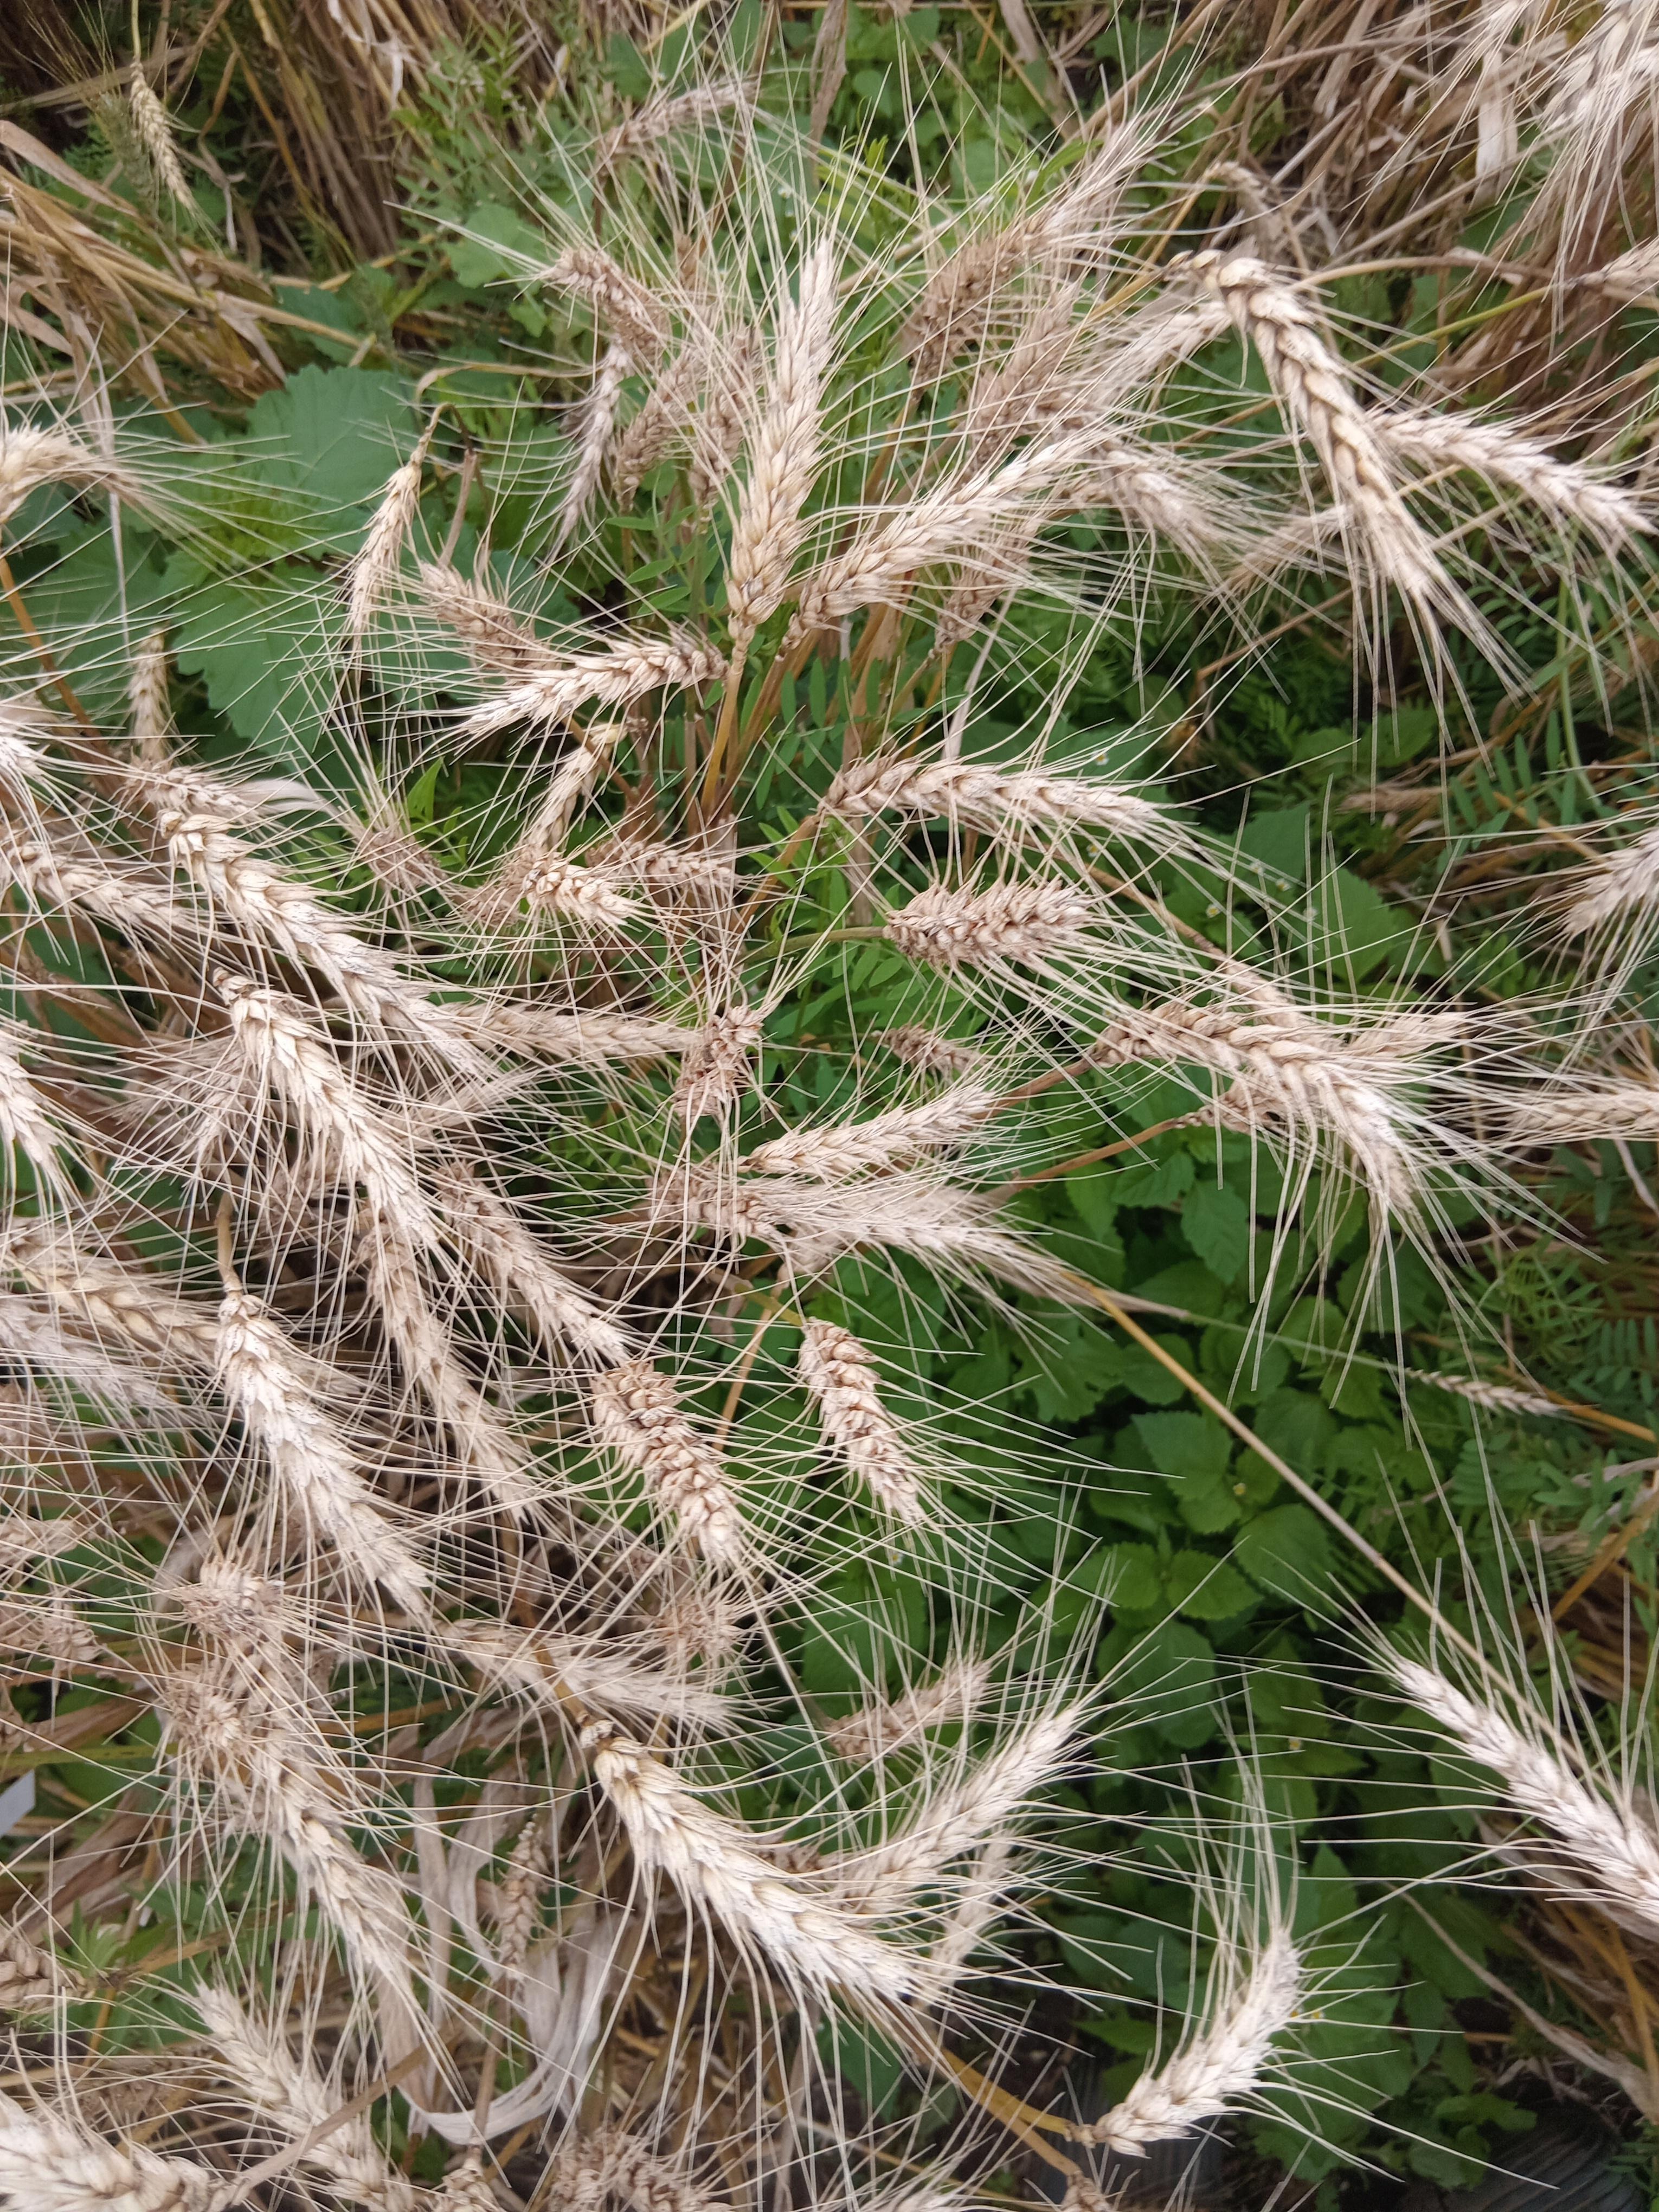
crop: wheat
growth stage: maturity
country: Kenya
